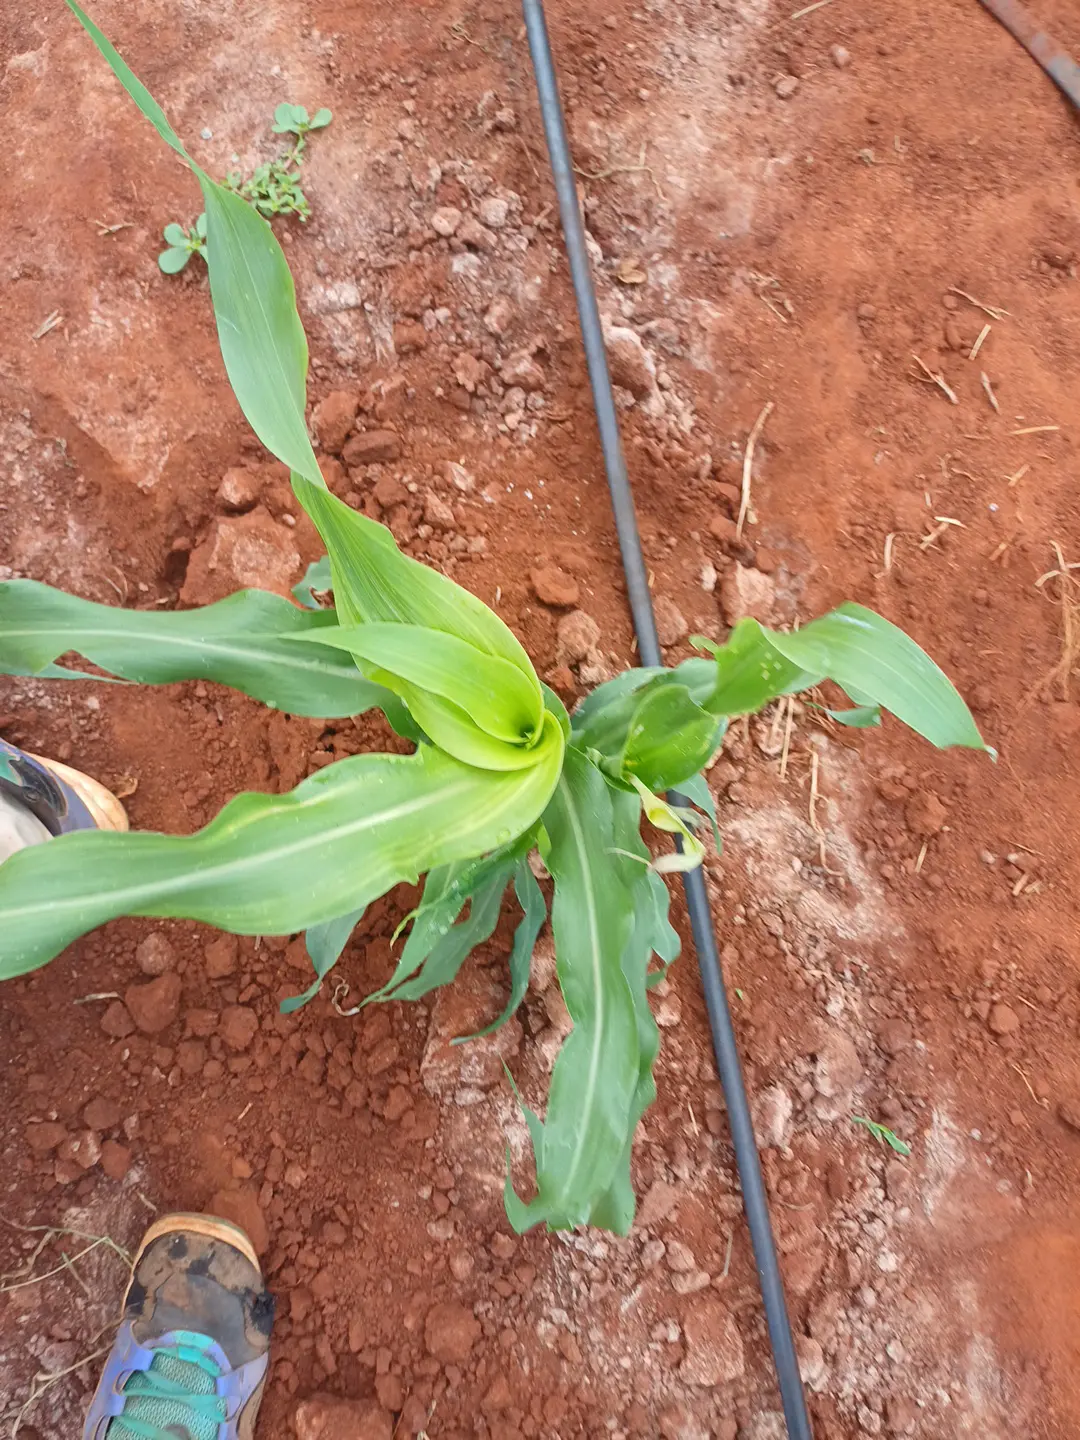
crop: sorghum
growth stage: elongation stem
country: Kenya
